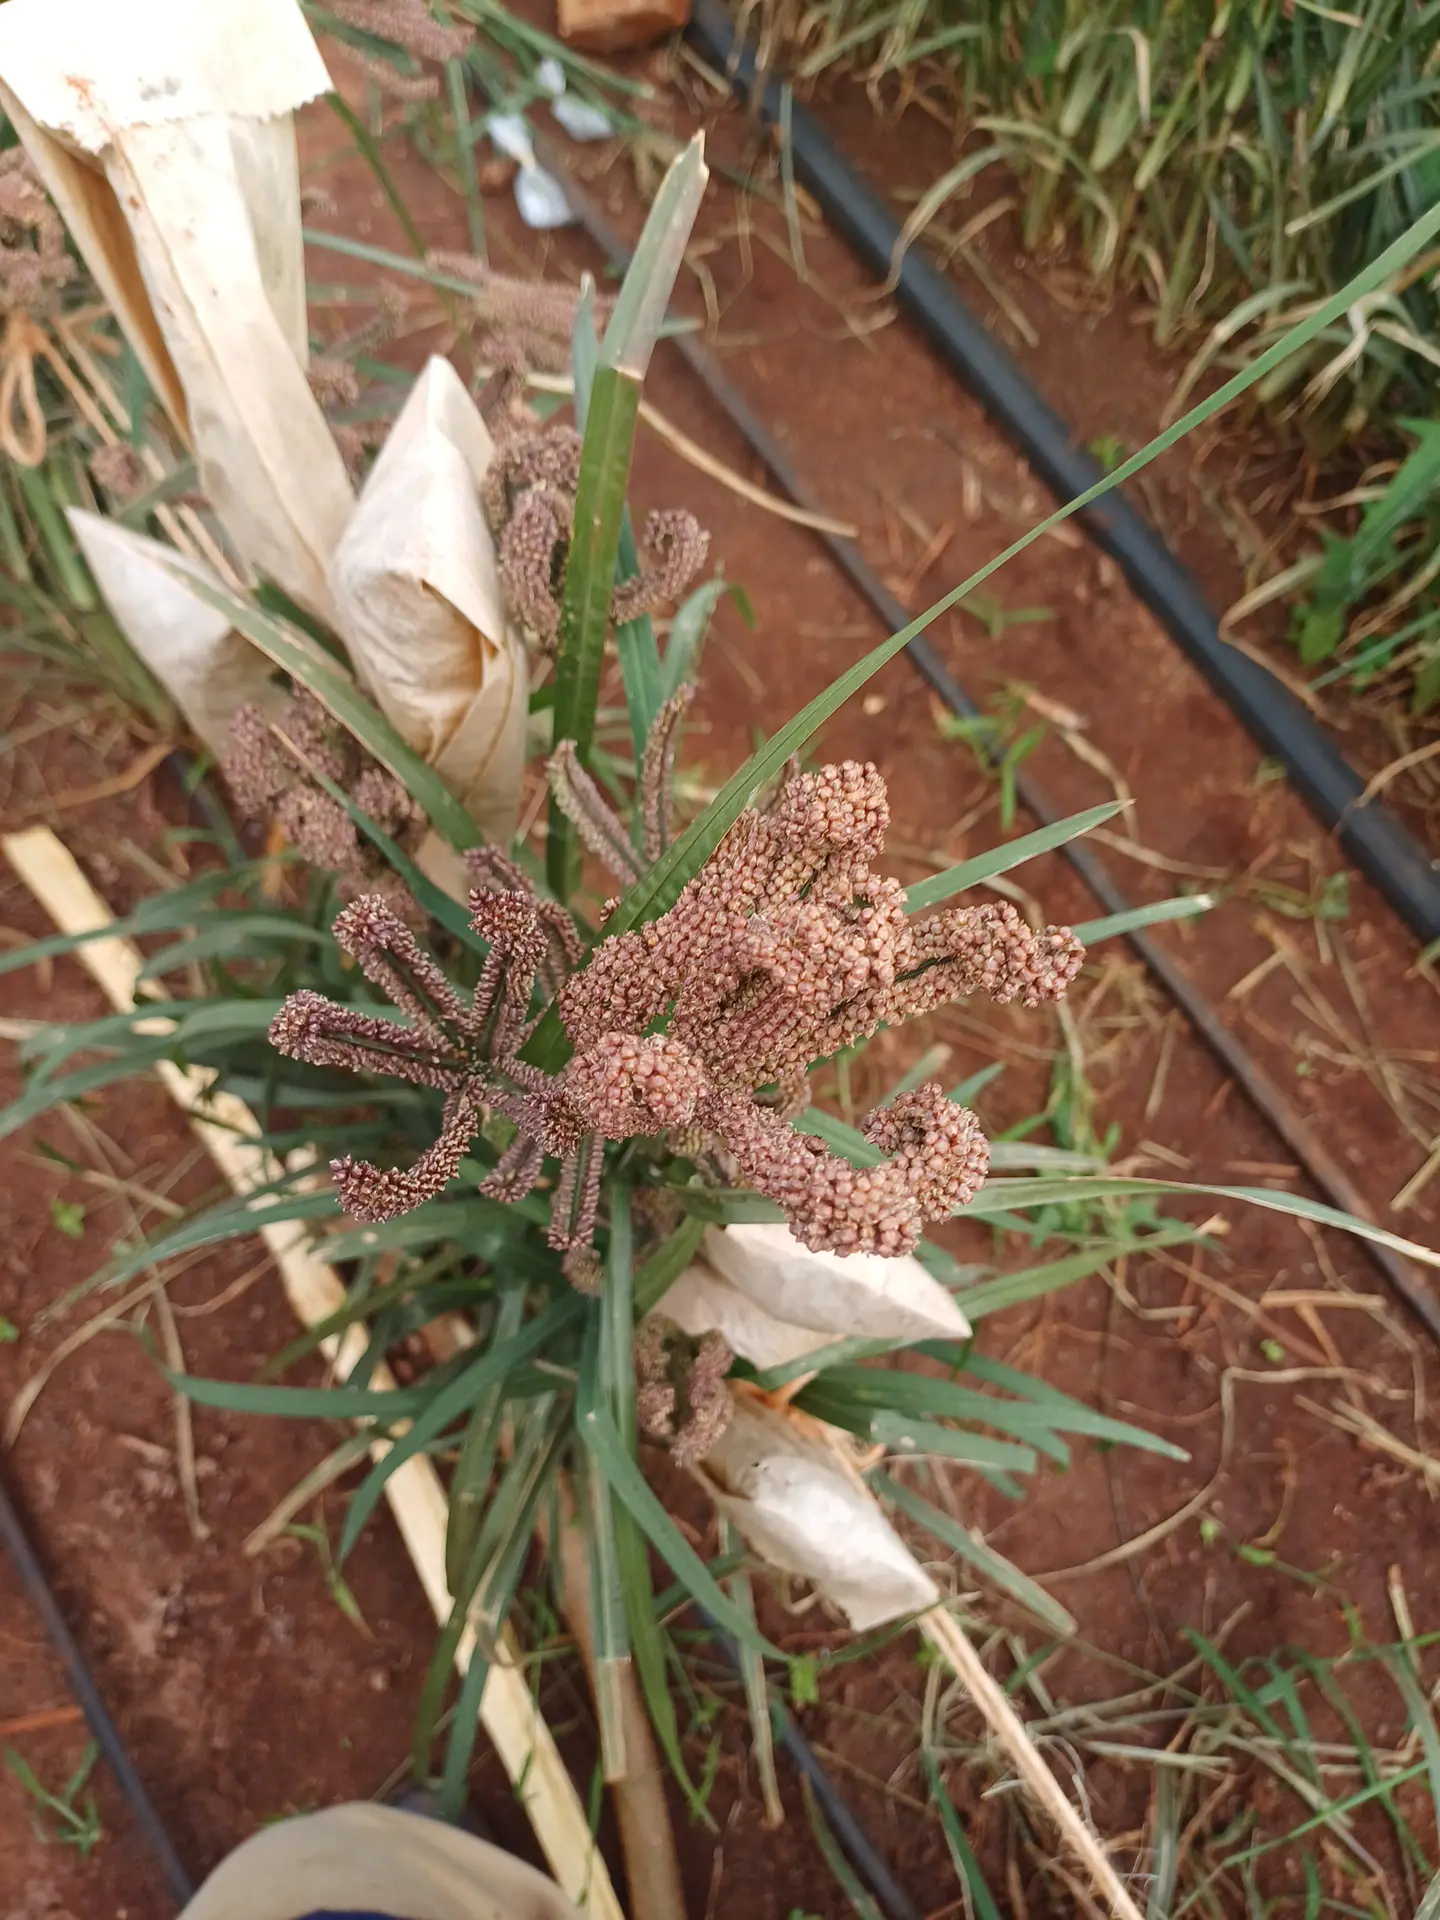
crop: finger millet
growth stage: filling grain
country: Kenya
